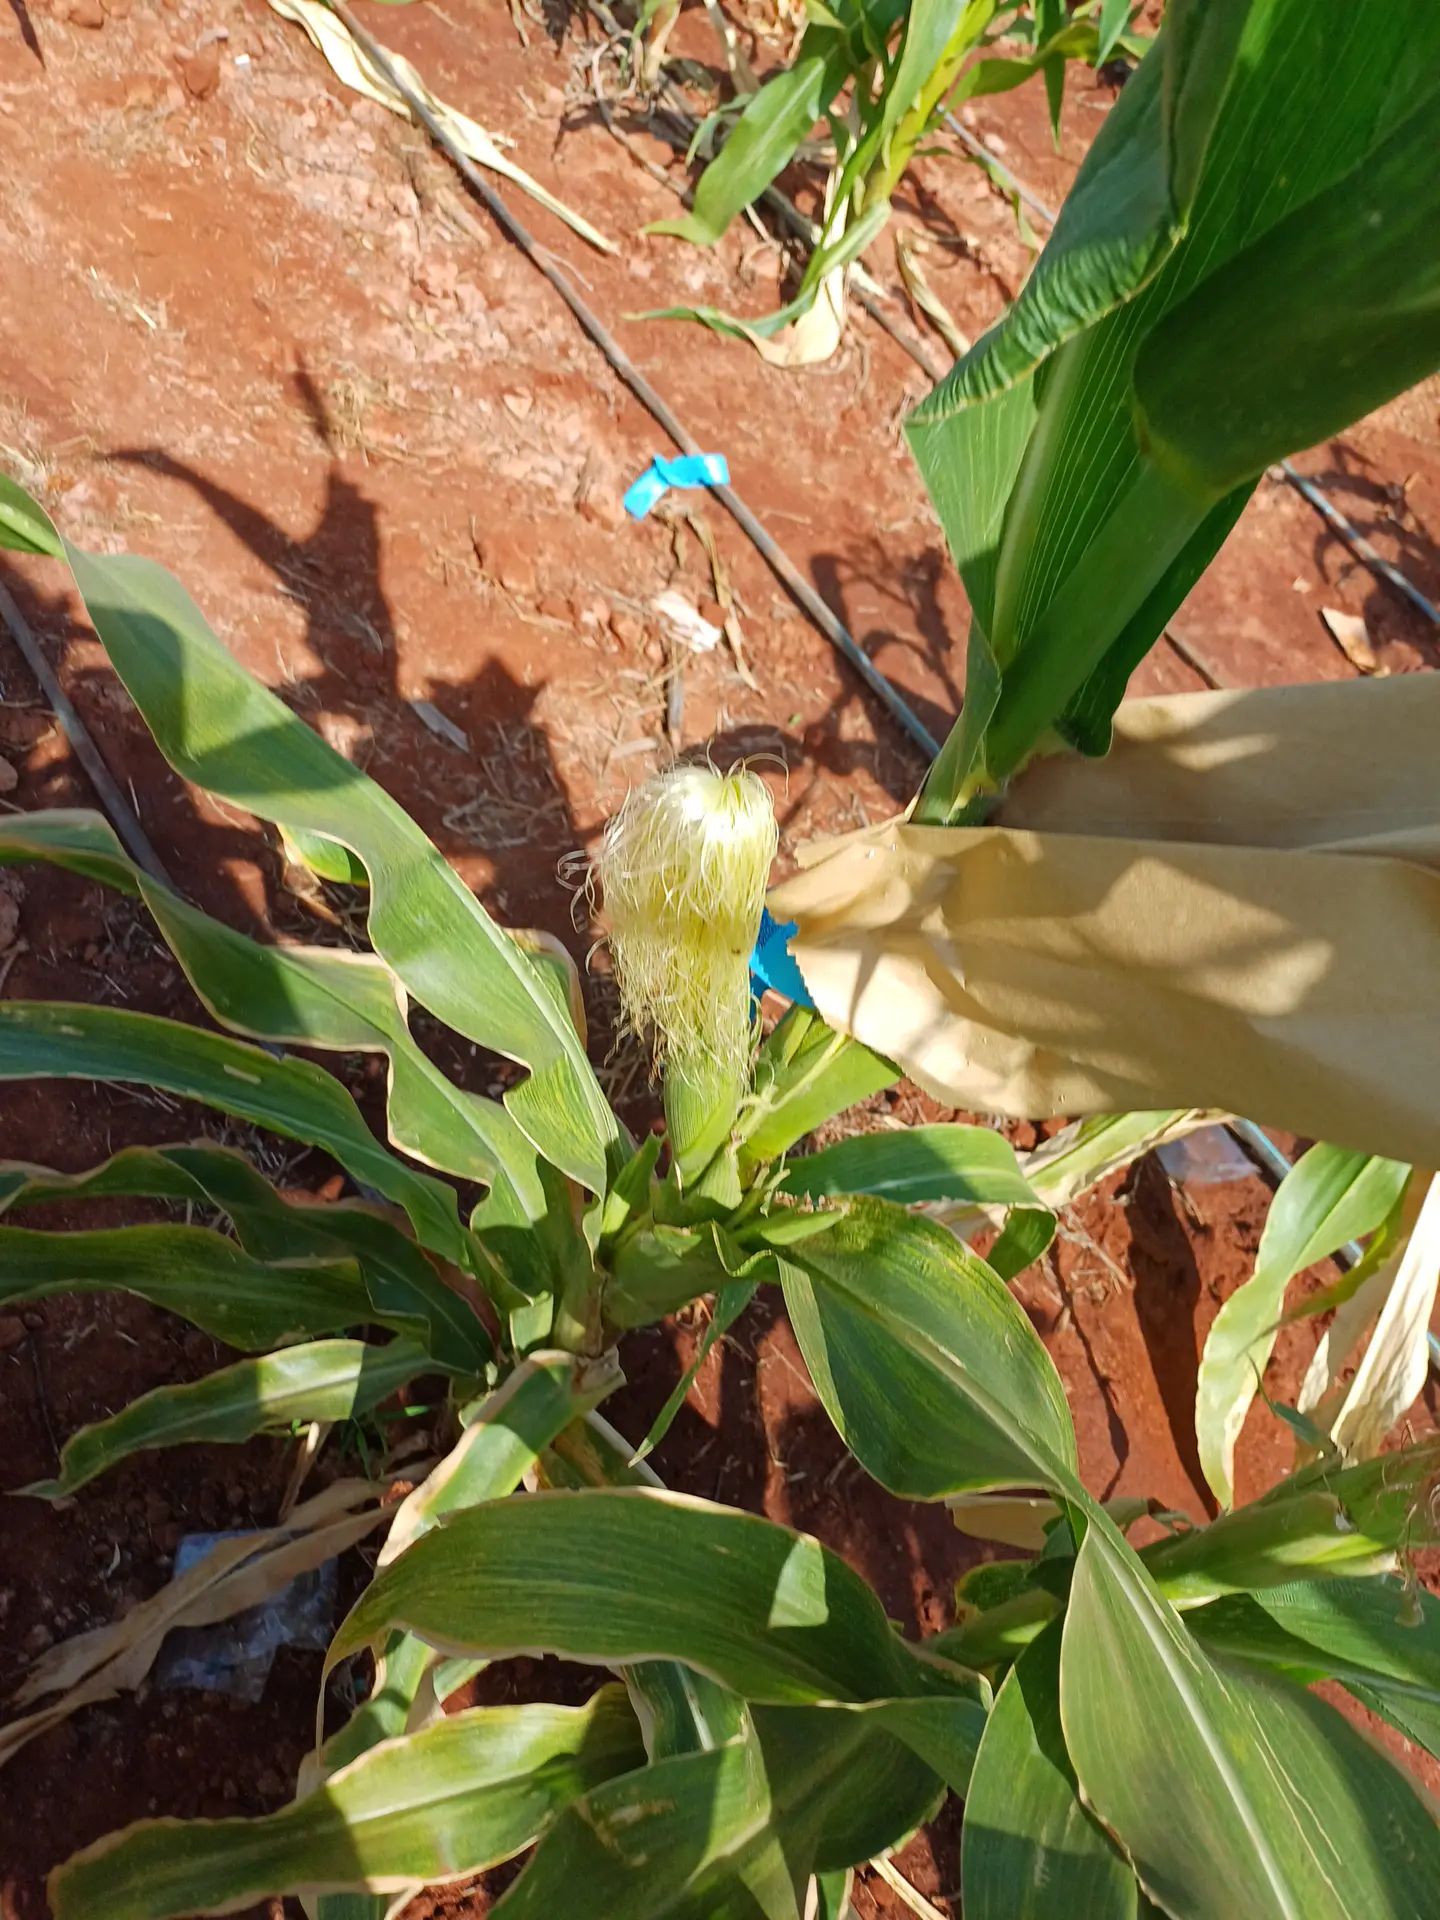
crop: maize
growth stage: flowering
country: Kenya
